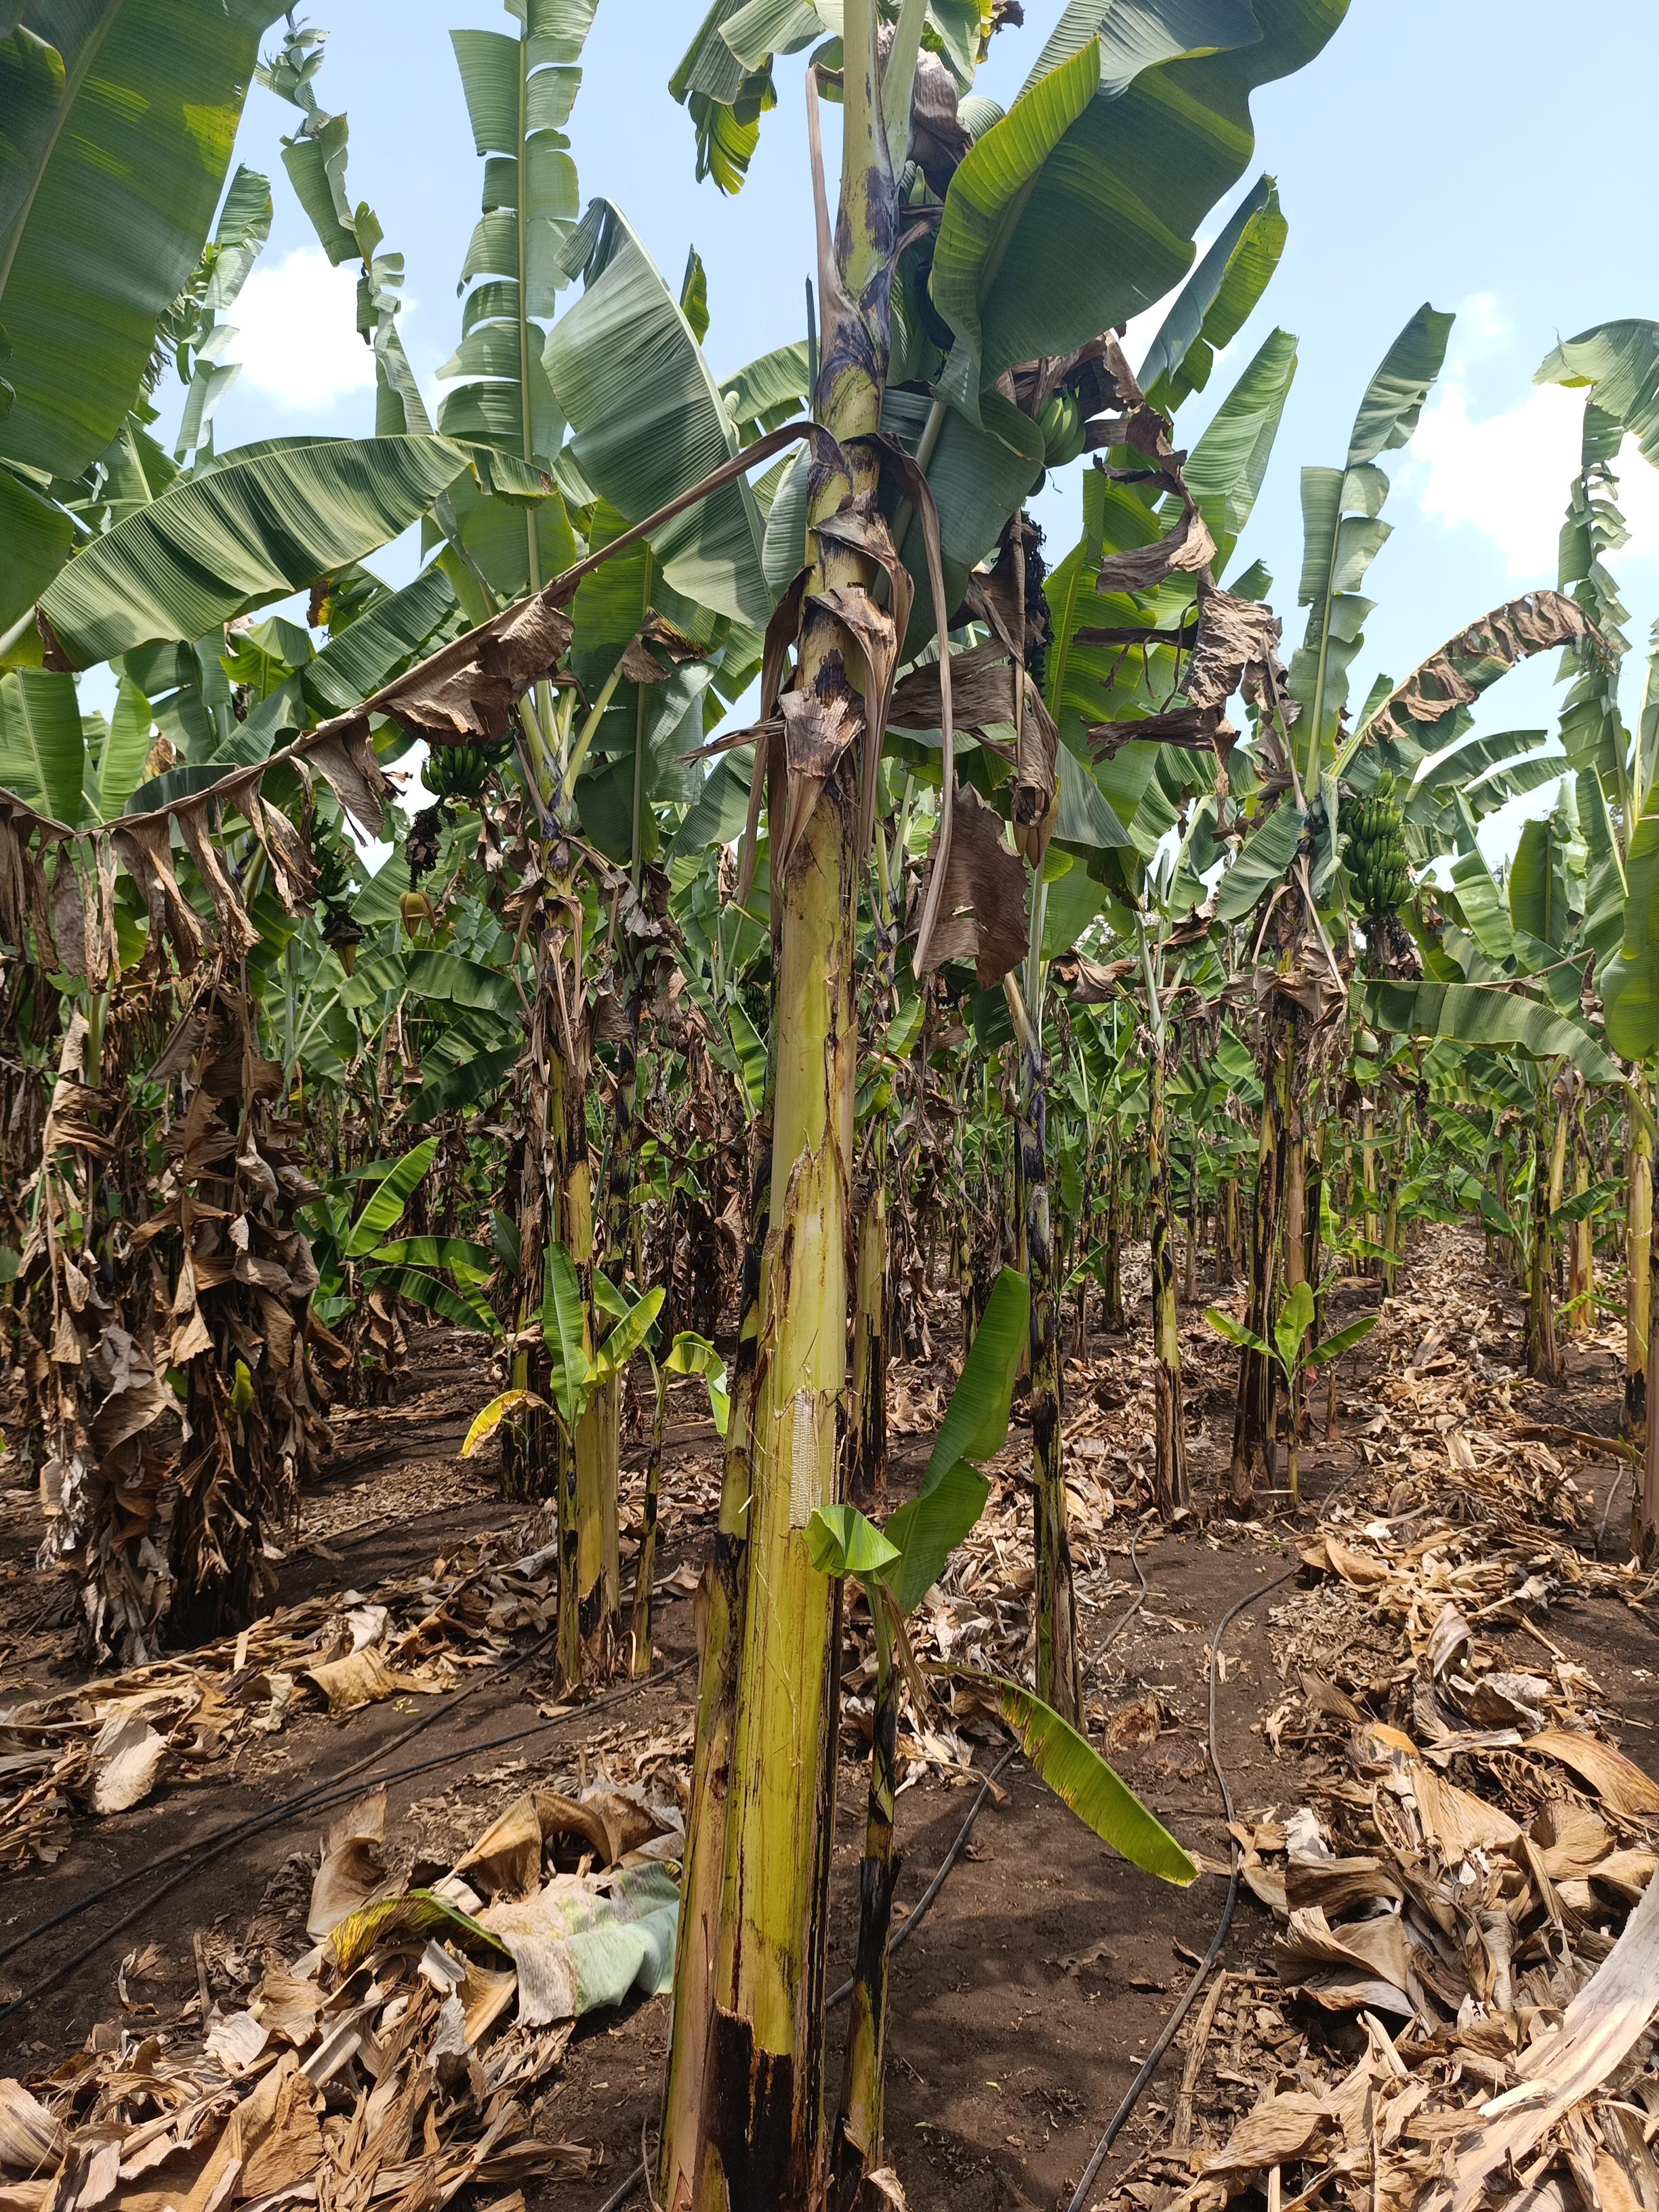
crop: banana
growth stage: development fruit
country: Tanzania
